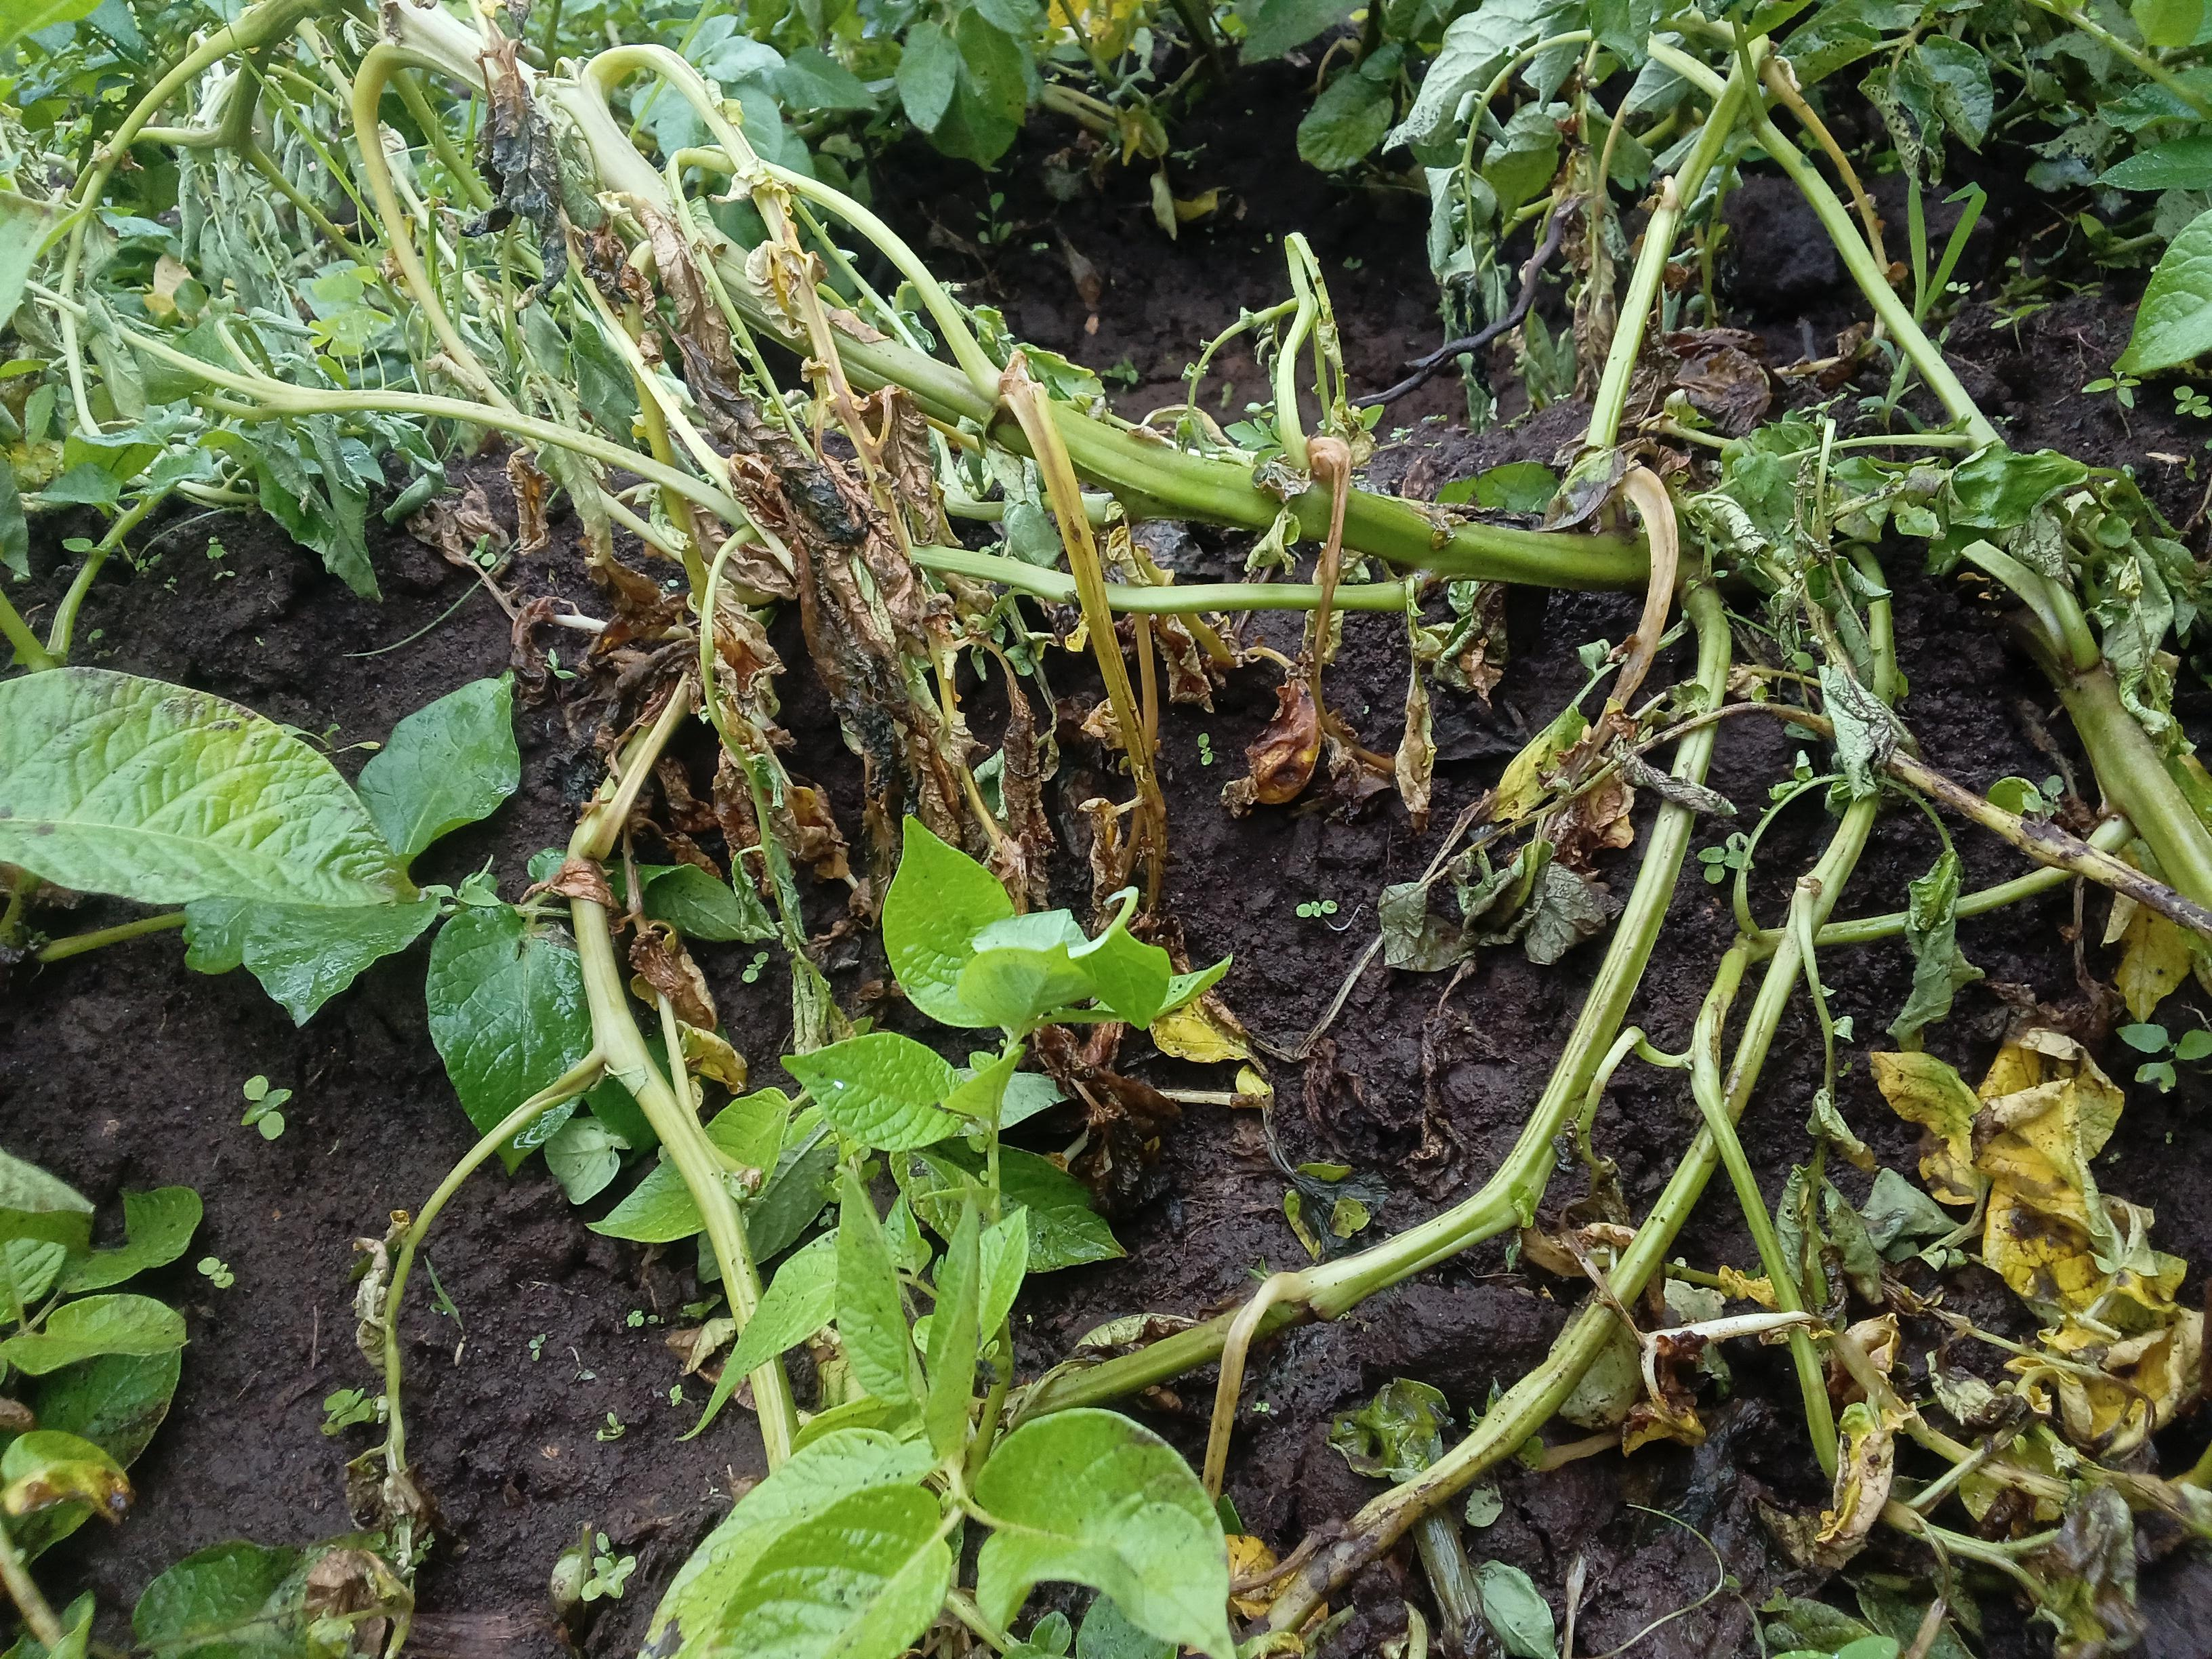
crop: potato
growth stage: vegetative
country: Kenya
